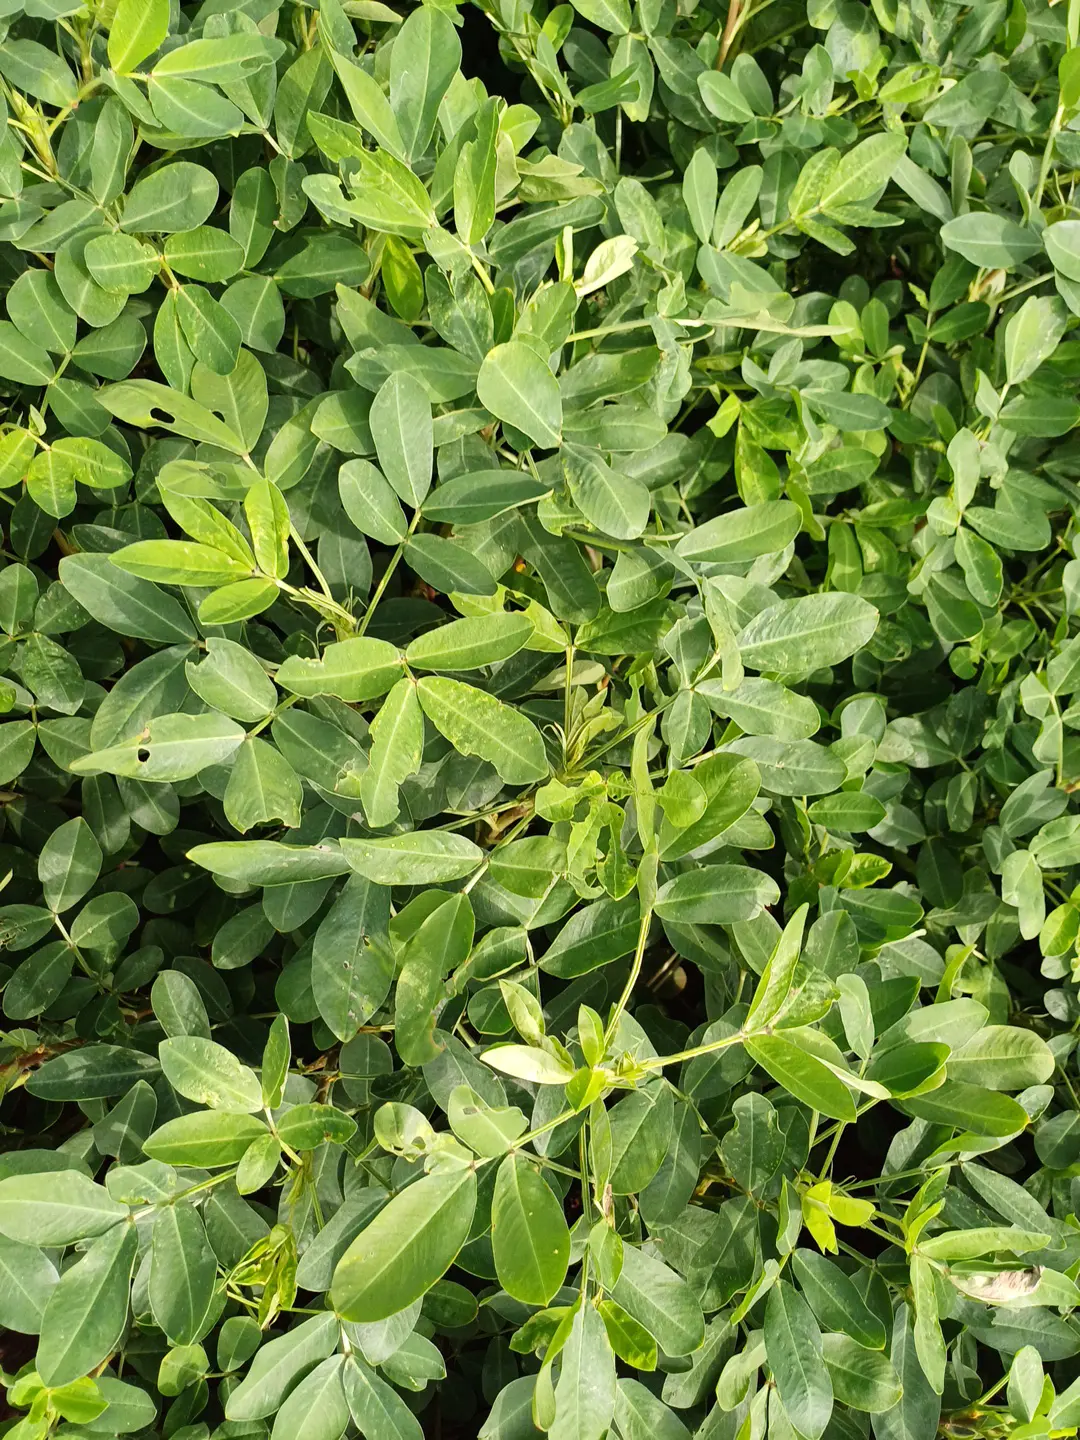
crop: groundnut
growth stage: flowering
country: Kenya
